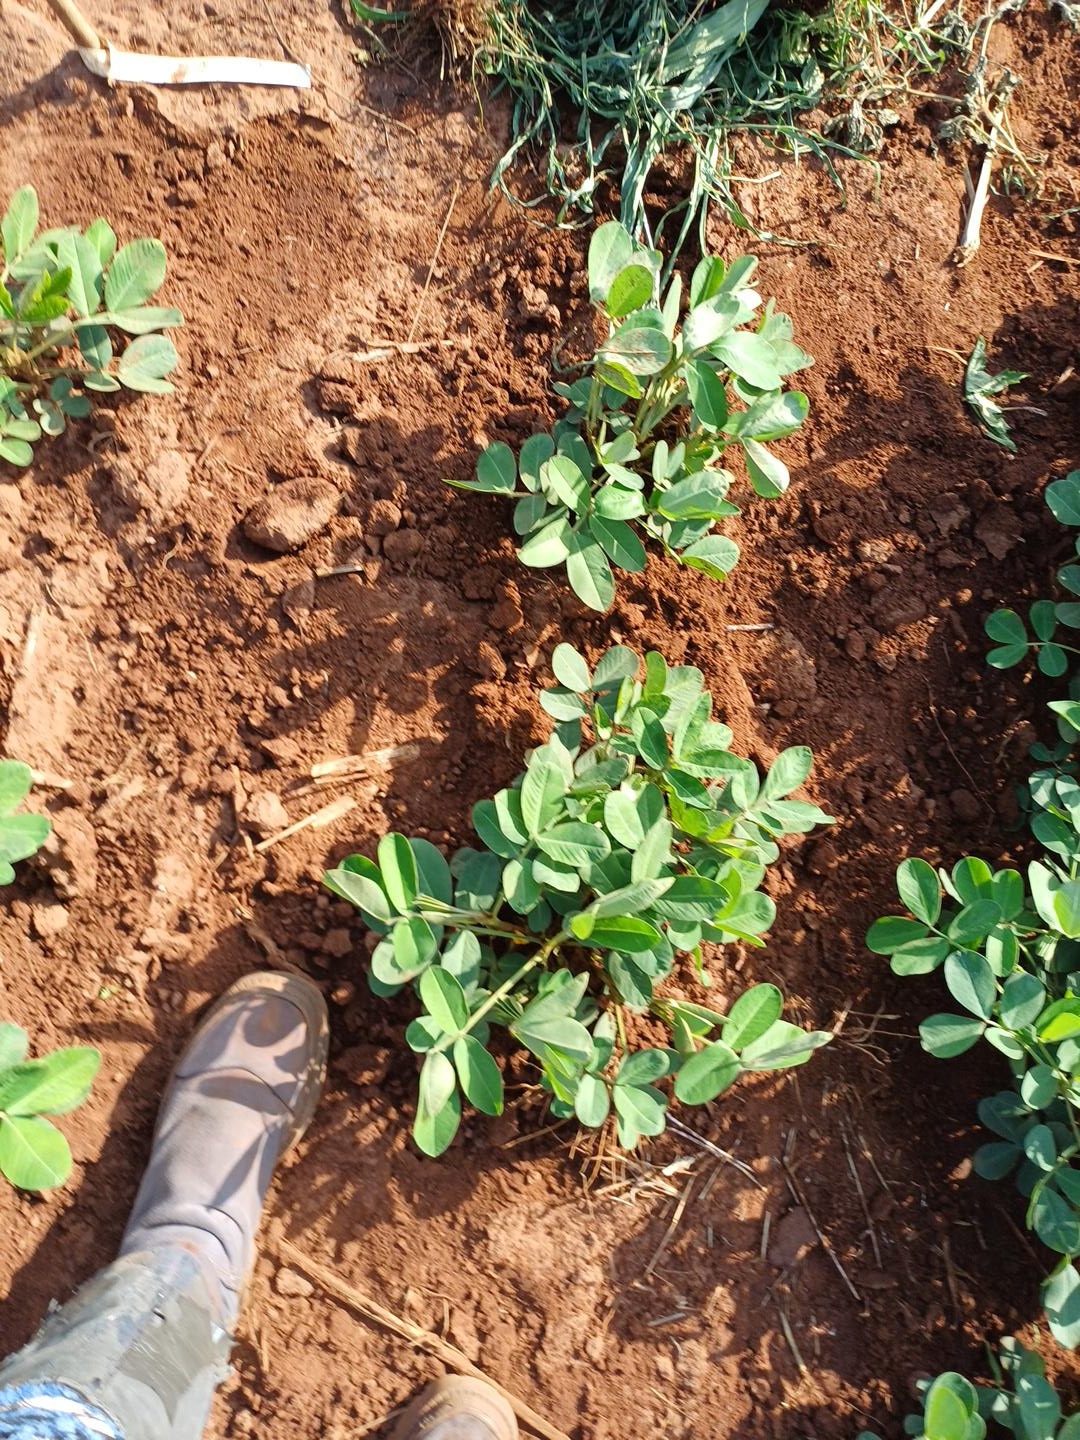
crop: groundnut
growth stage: vegetative
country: Kenya
